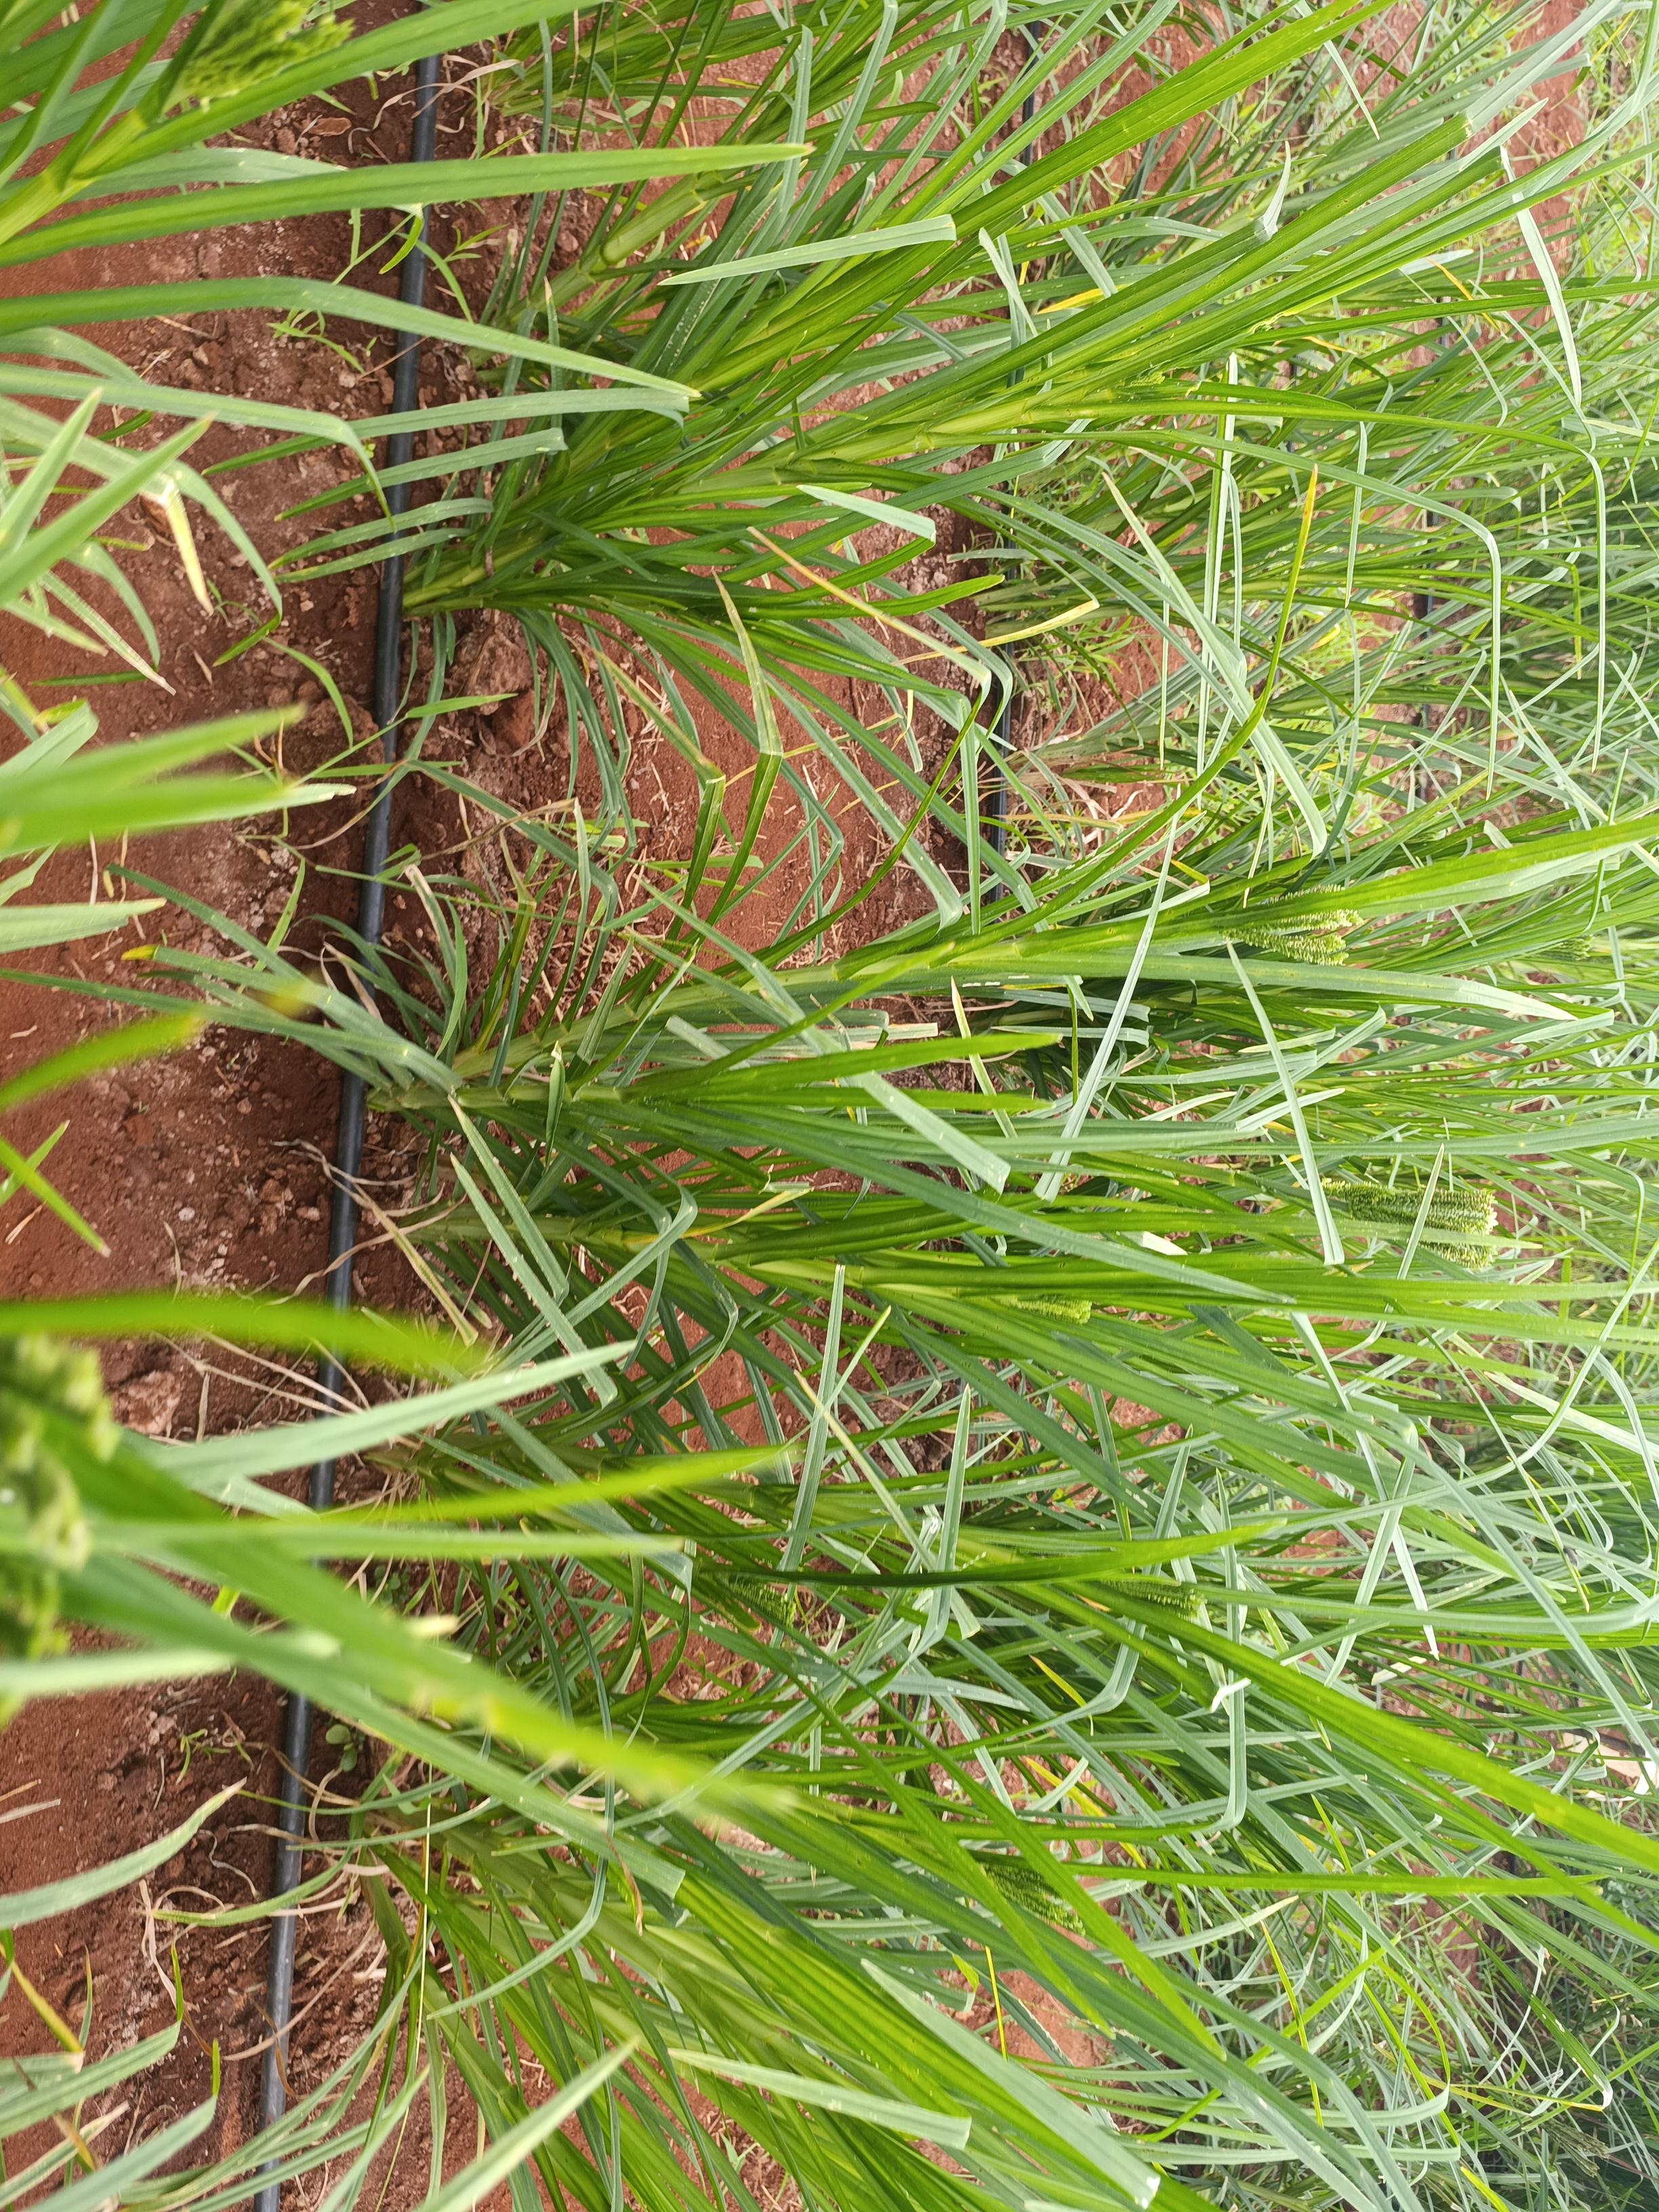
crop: finger millet
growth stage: flowering
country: Kenya
